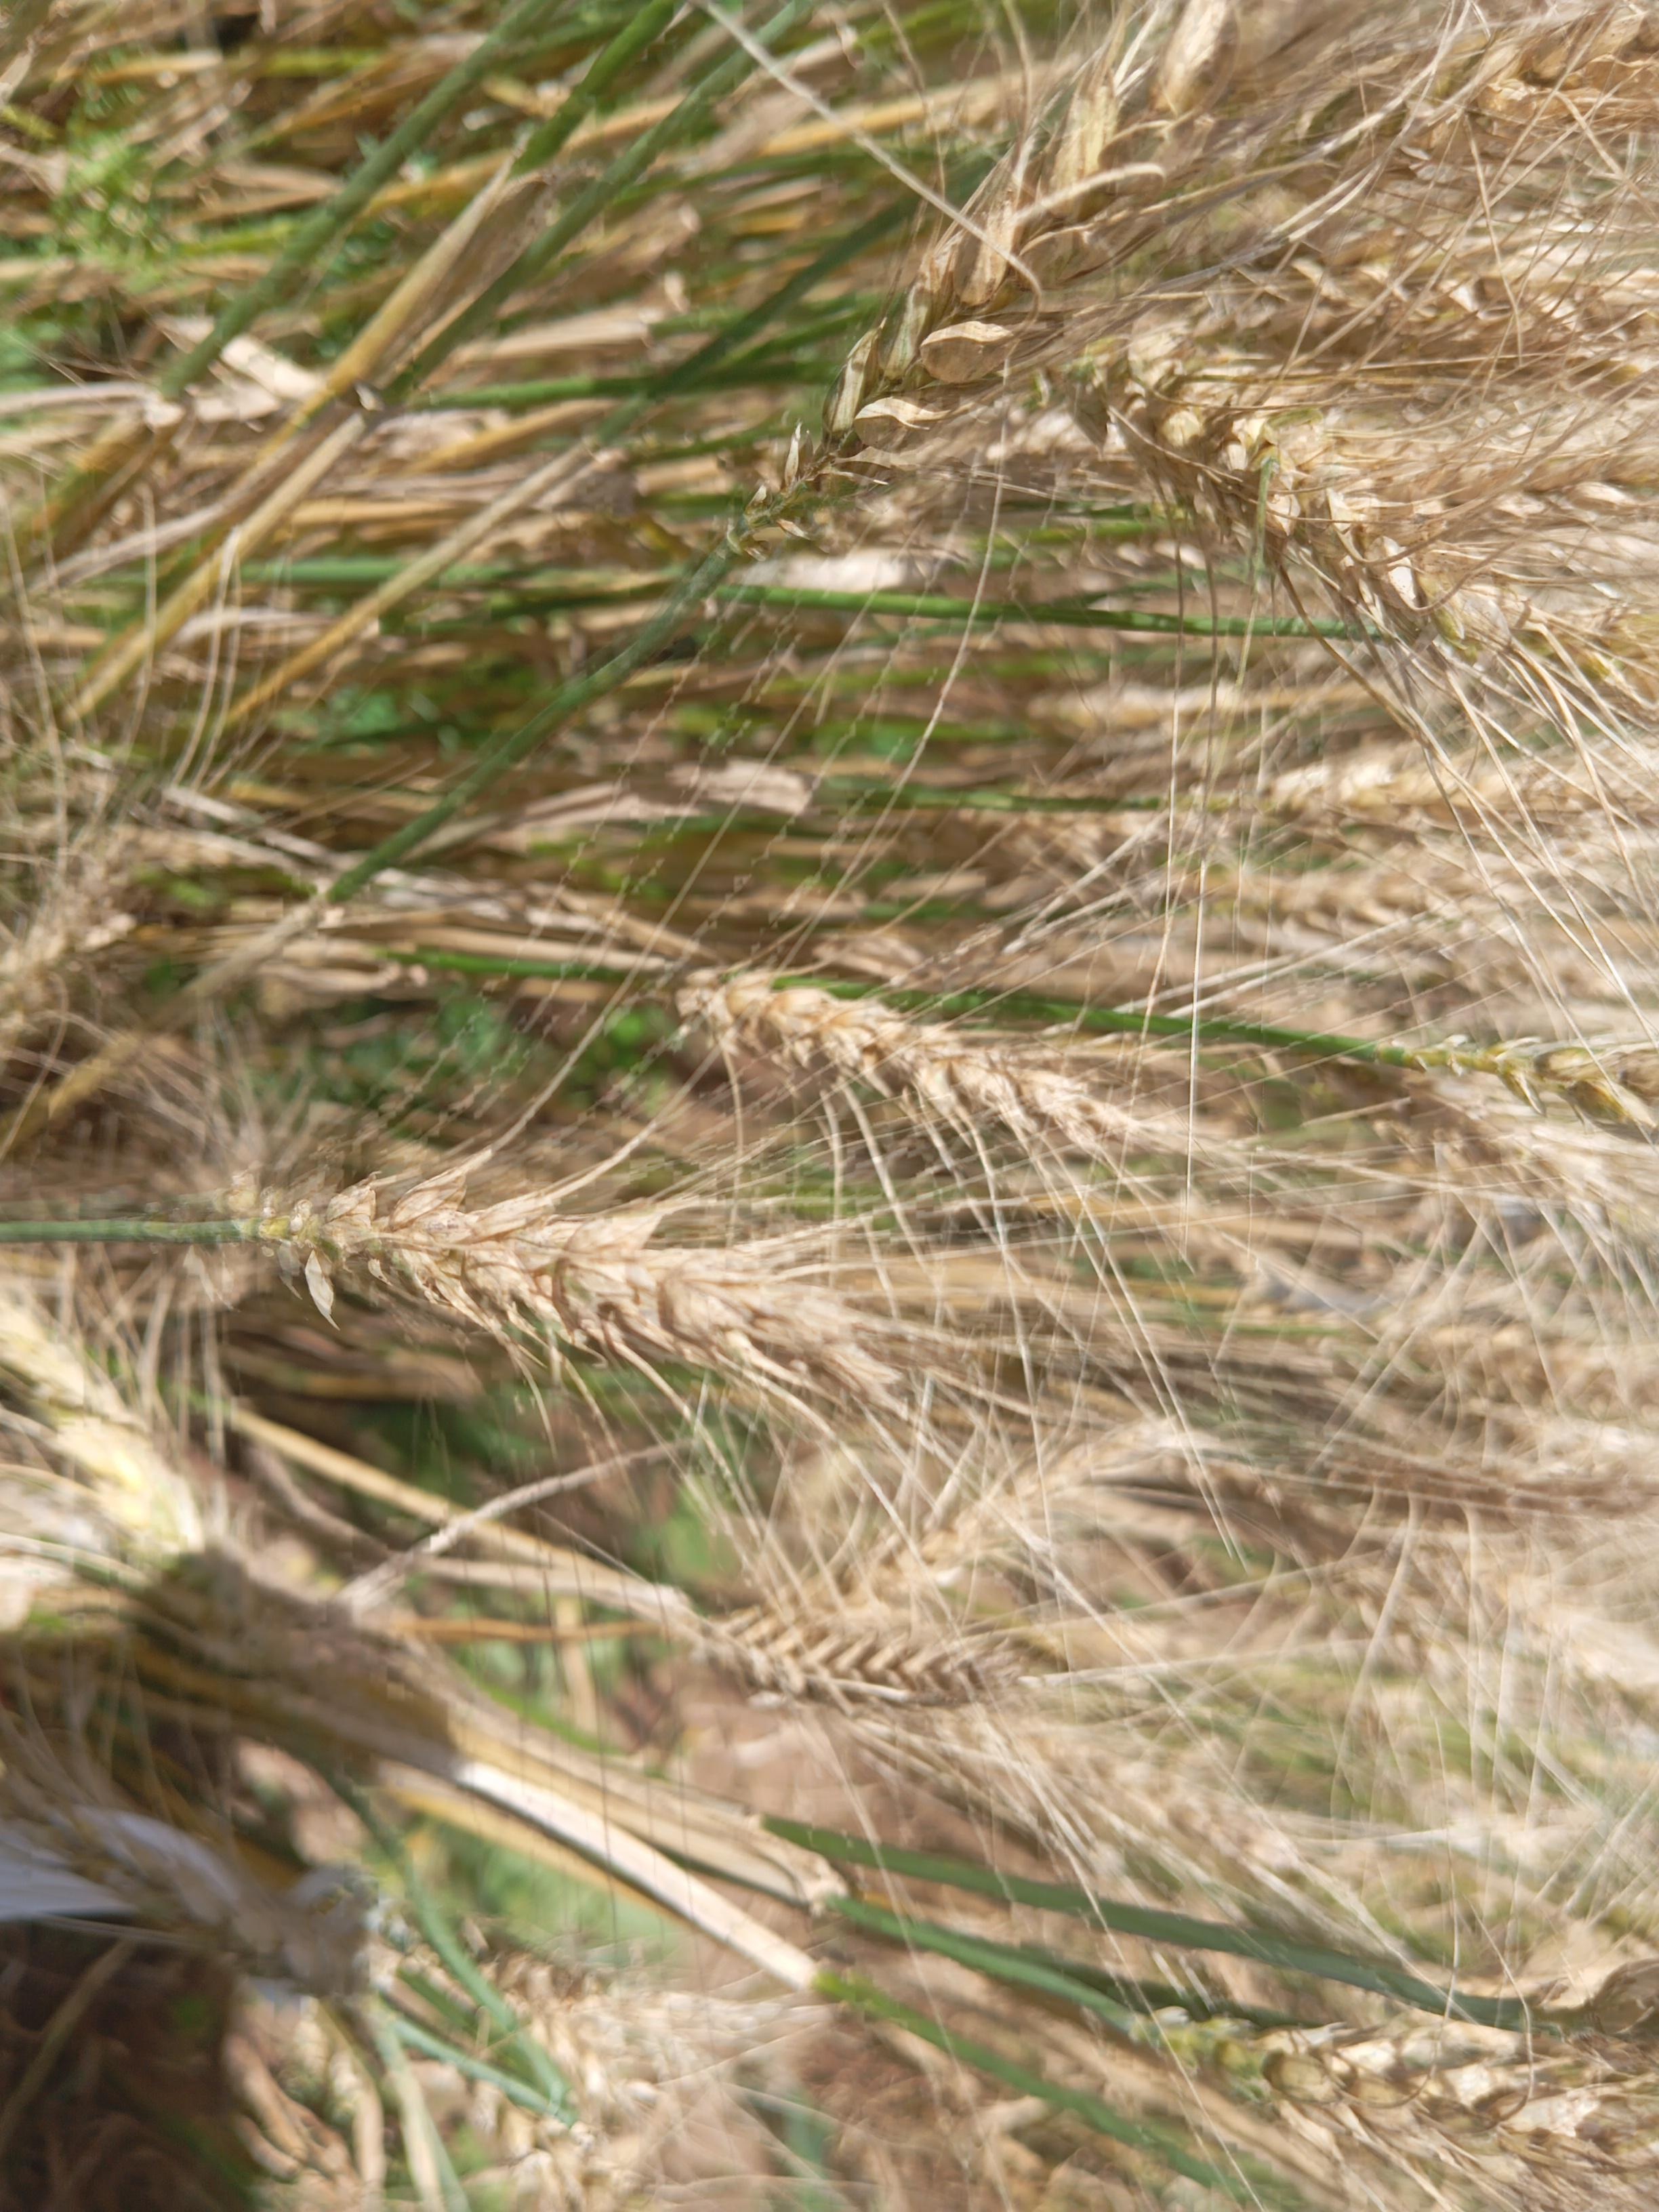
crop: wheat
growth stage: maturity
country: Kenya
